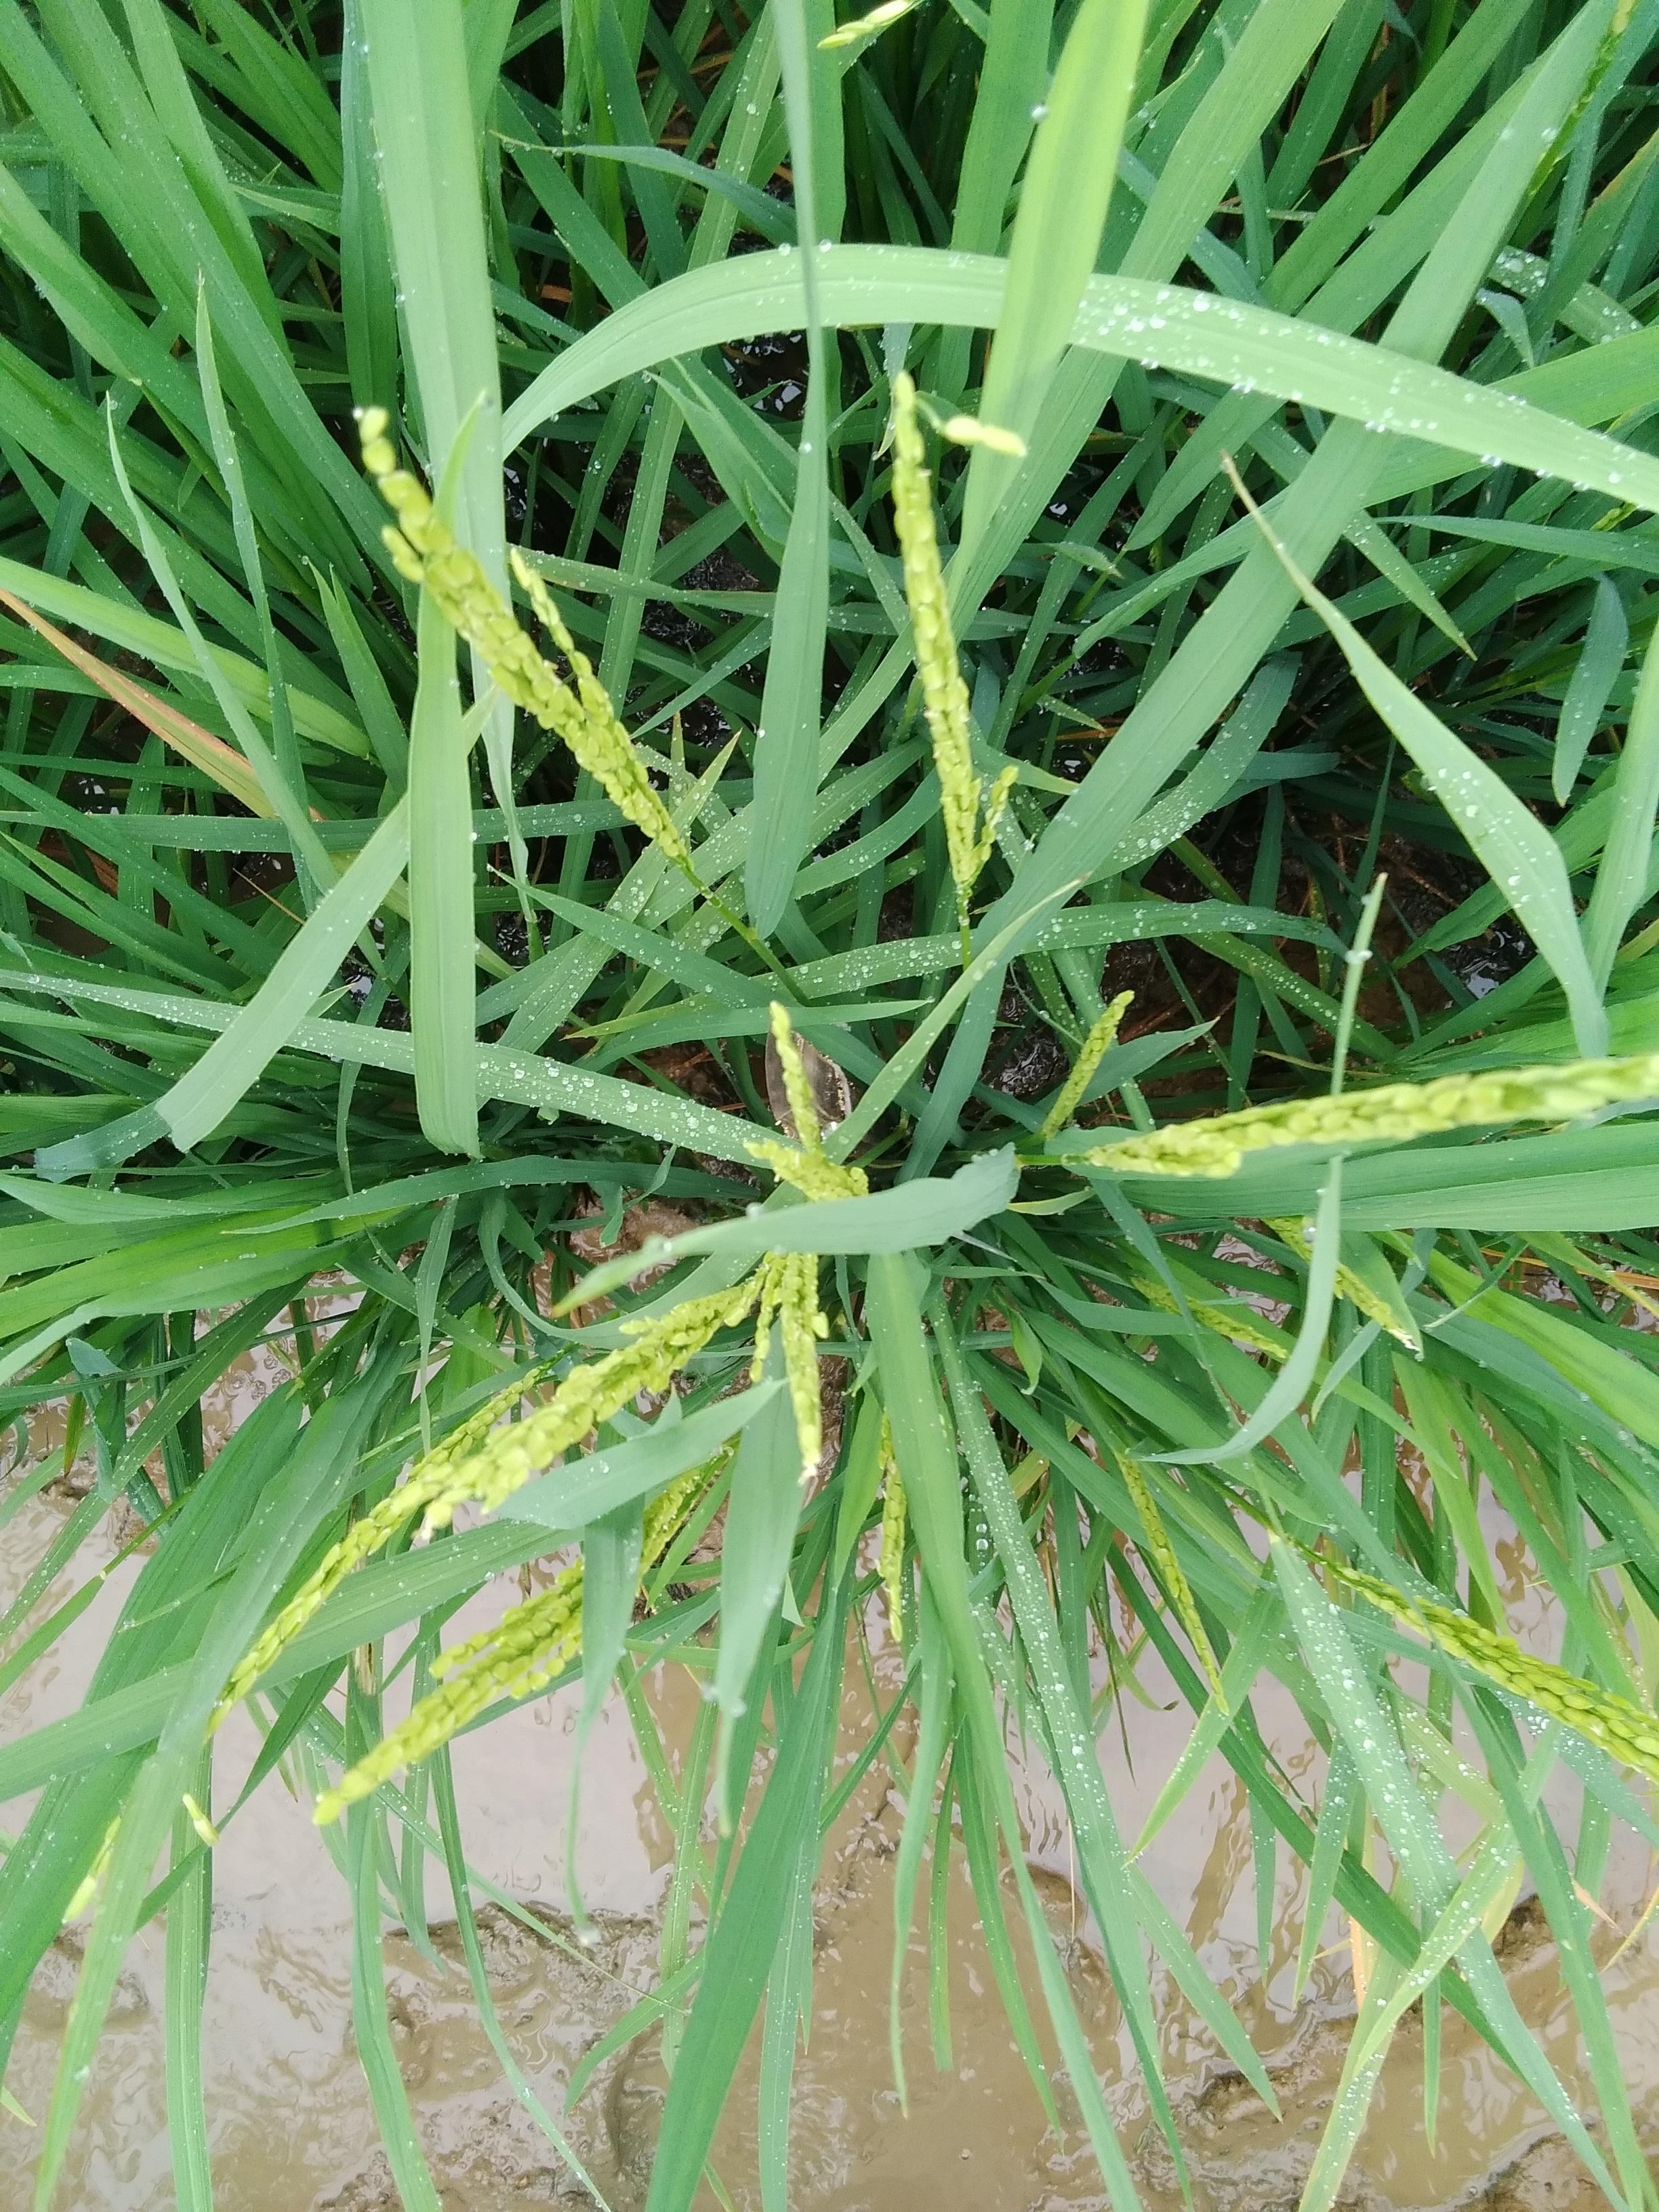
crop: rice
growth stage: flowering
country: Nigeria
